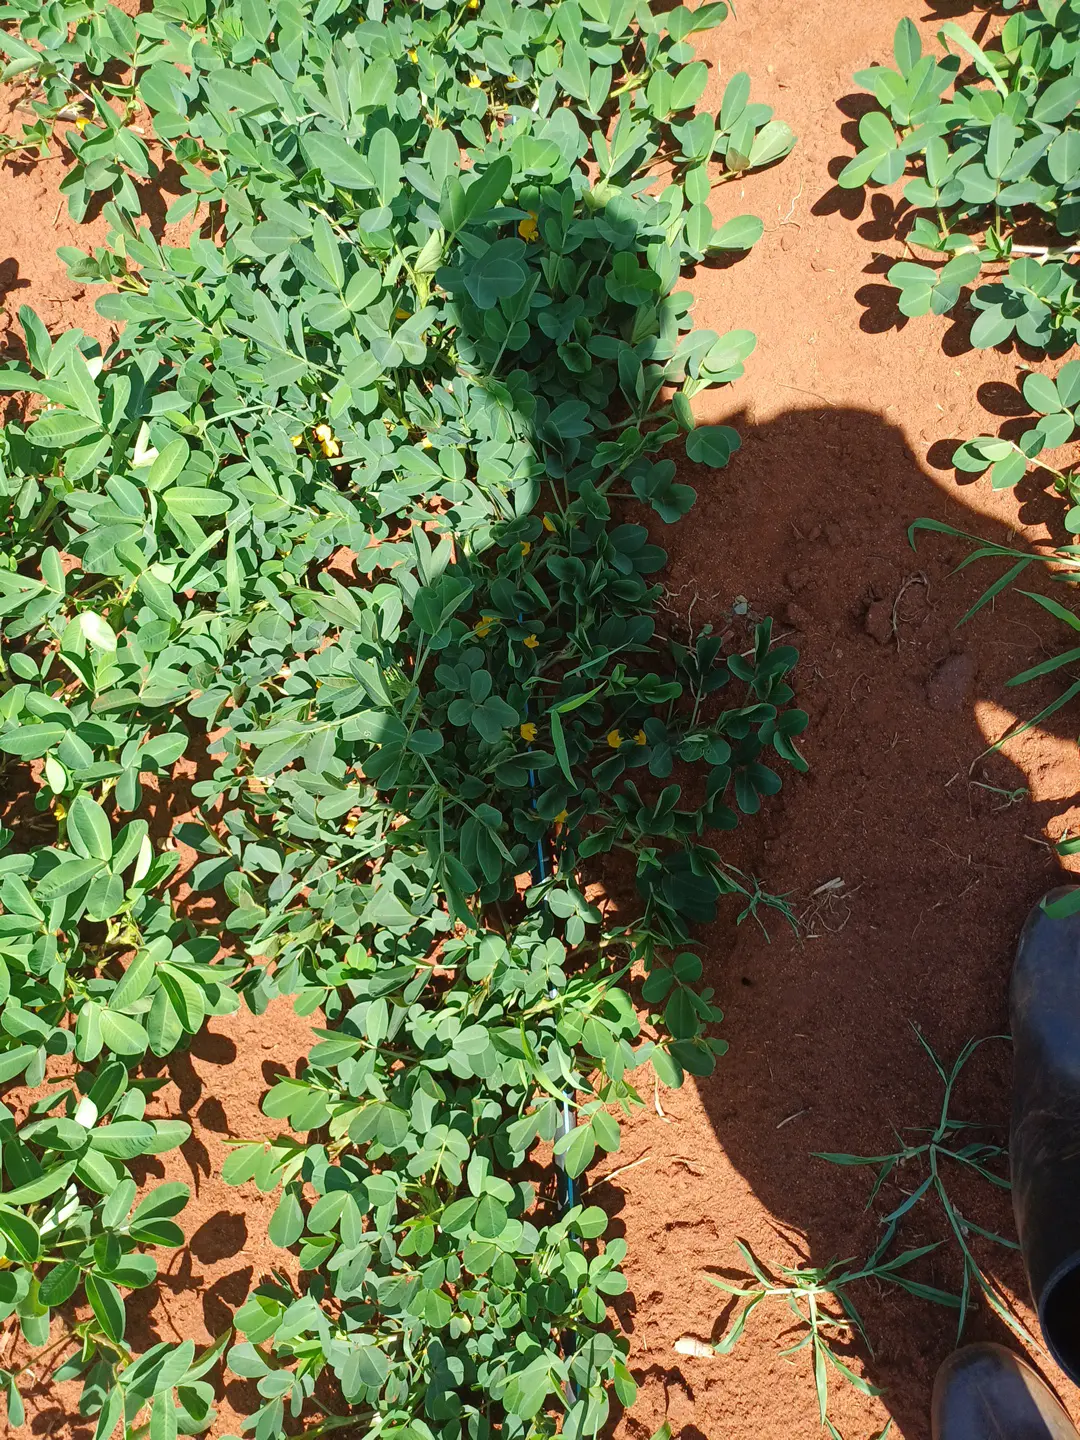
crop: groundnut
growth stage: flowering
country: Kenya
